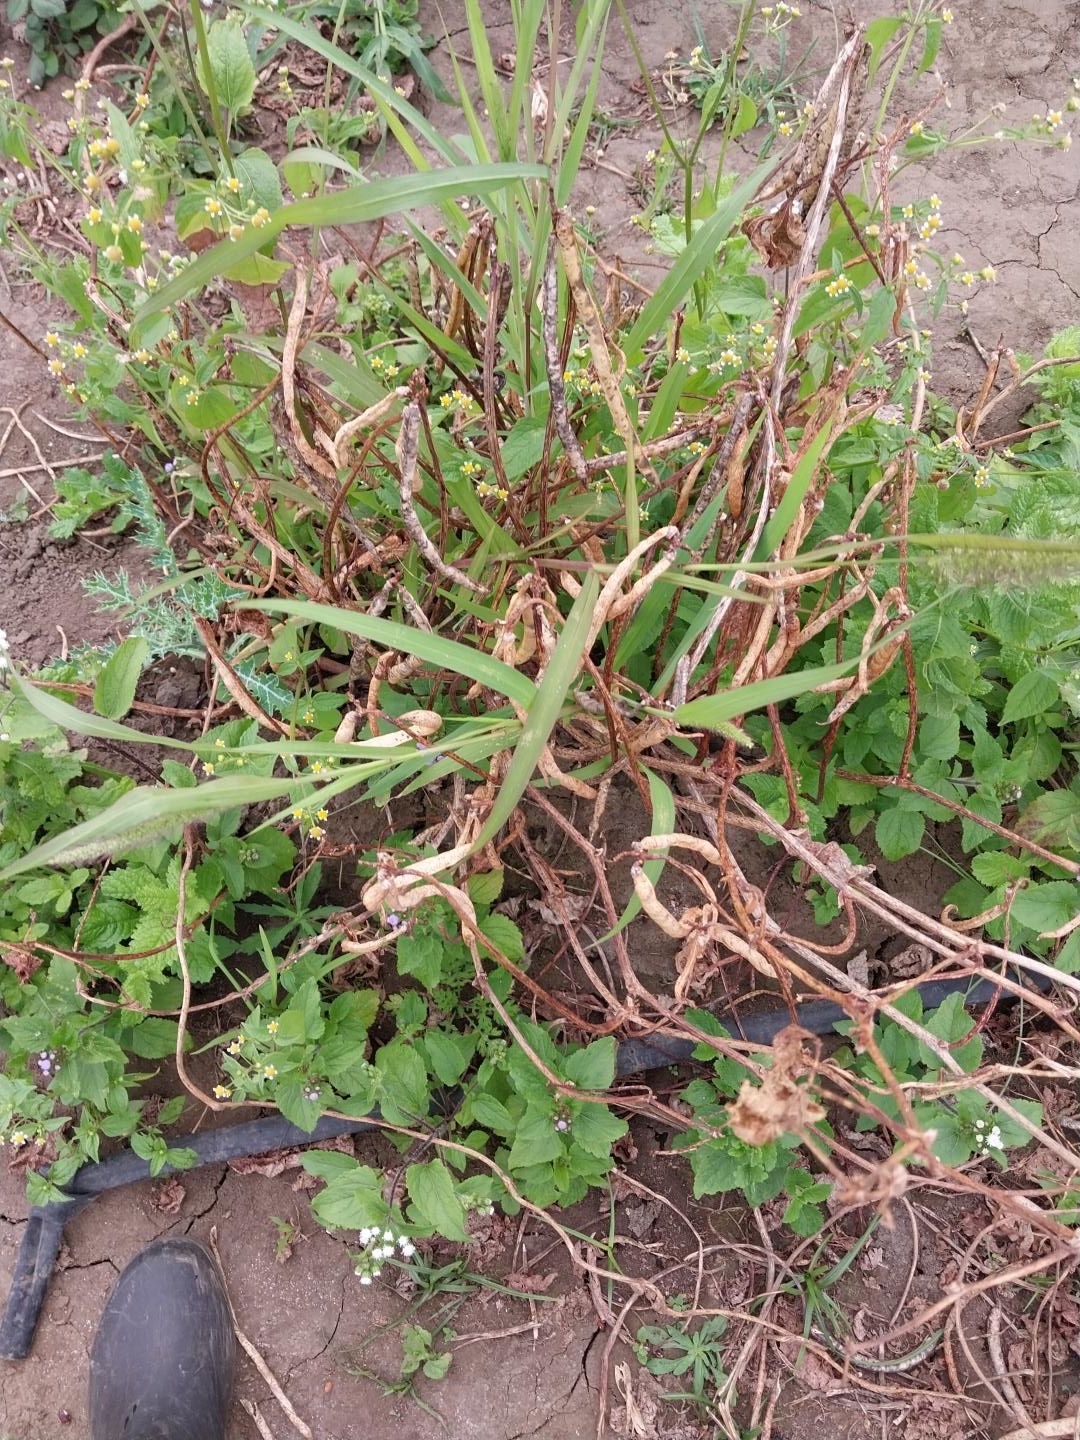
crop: cowpea
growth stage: development pod
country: Tanzania
